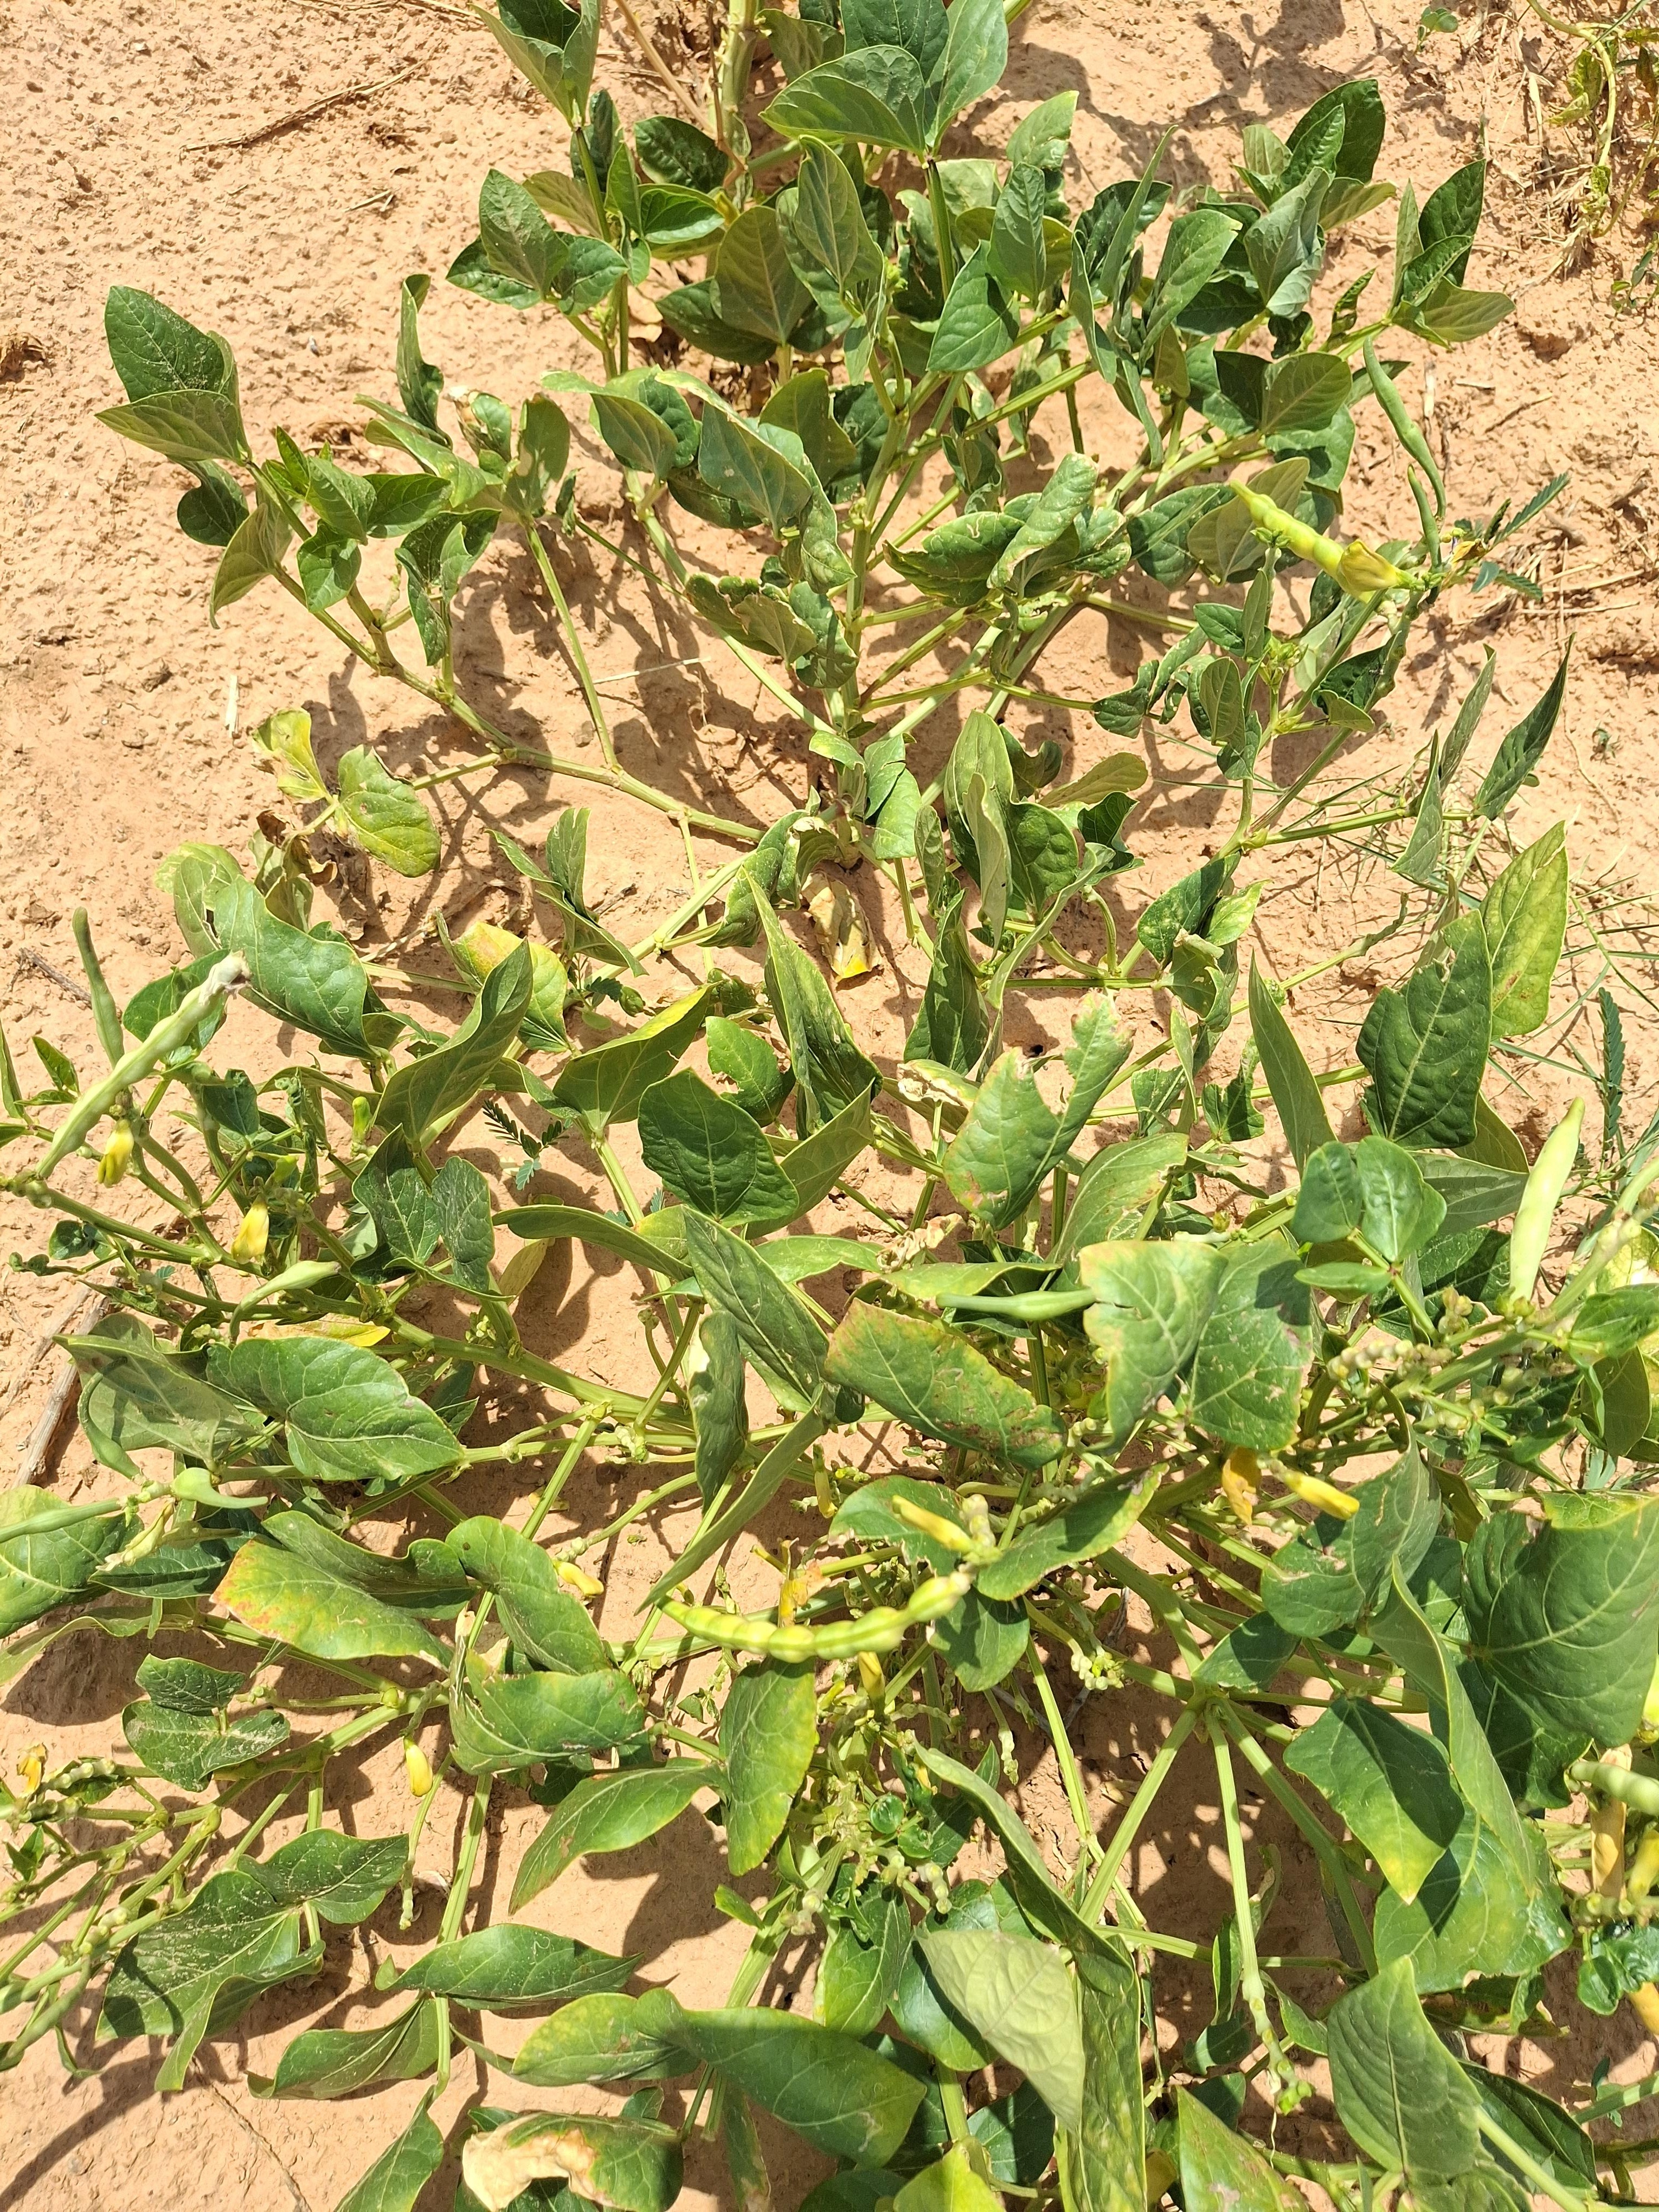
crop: cowpea
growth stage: harvest maturity
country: Nigeria
